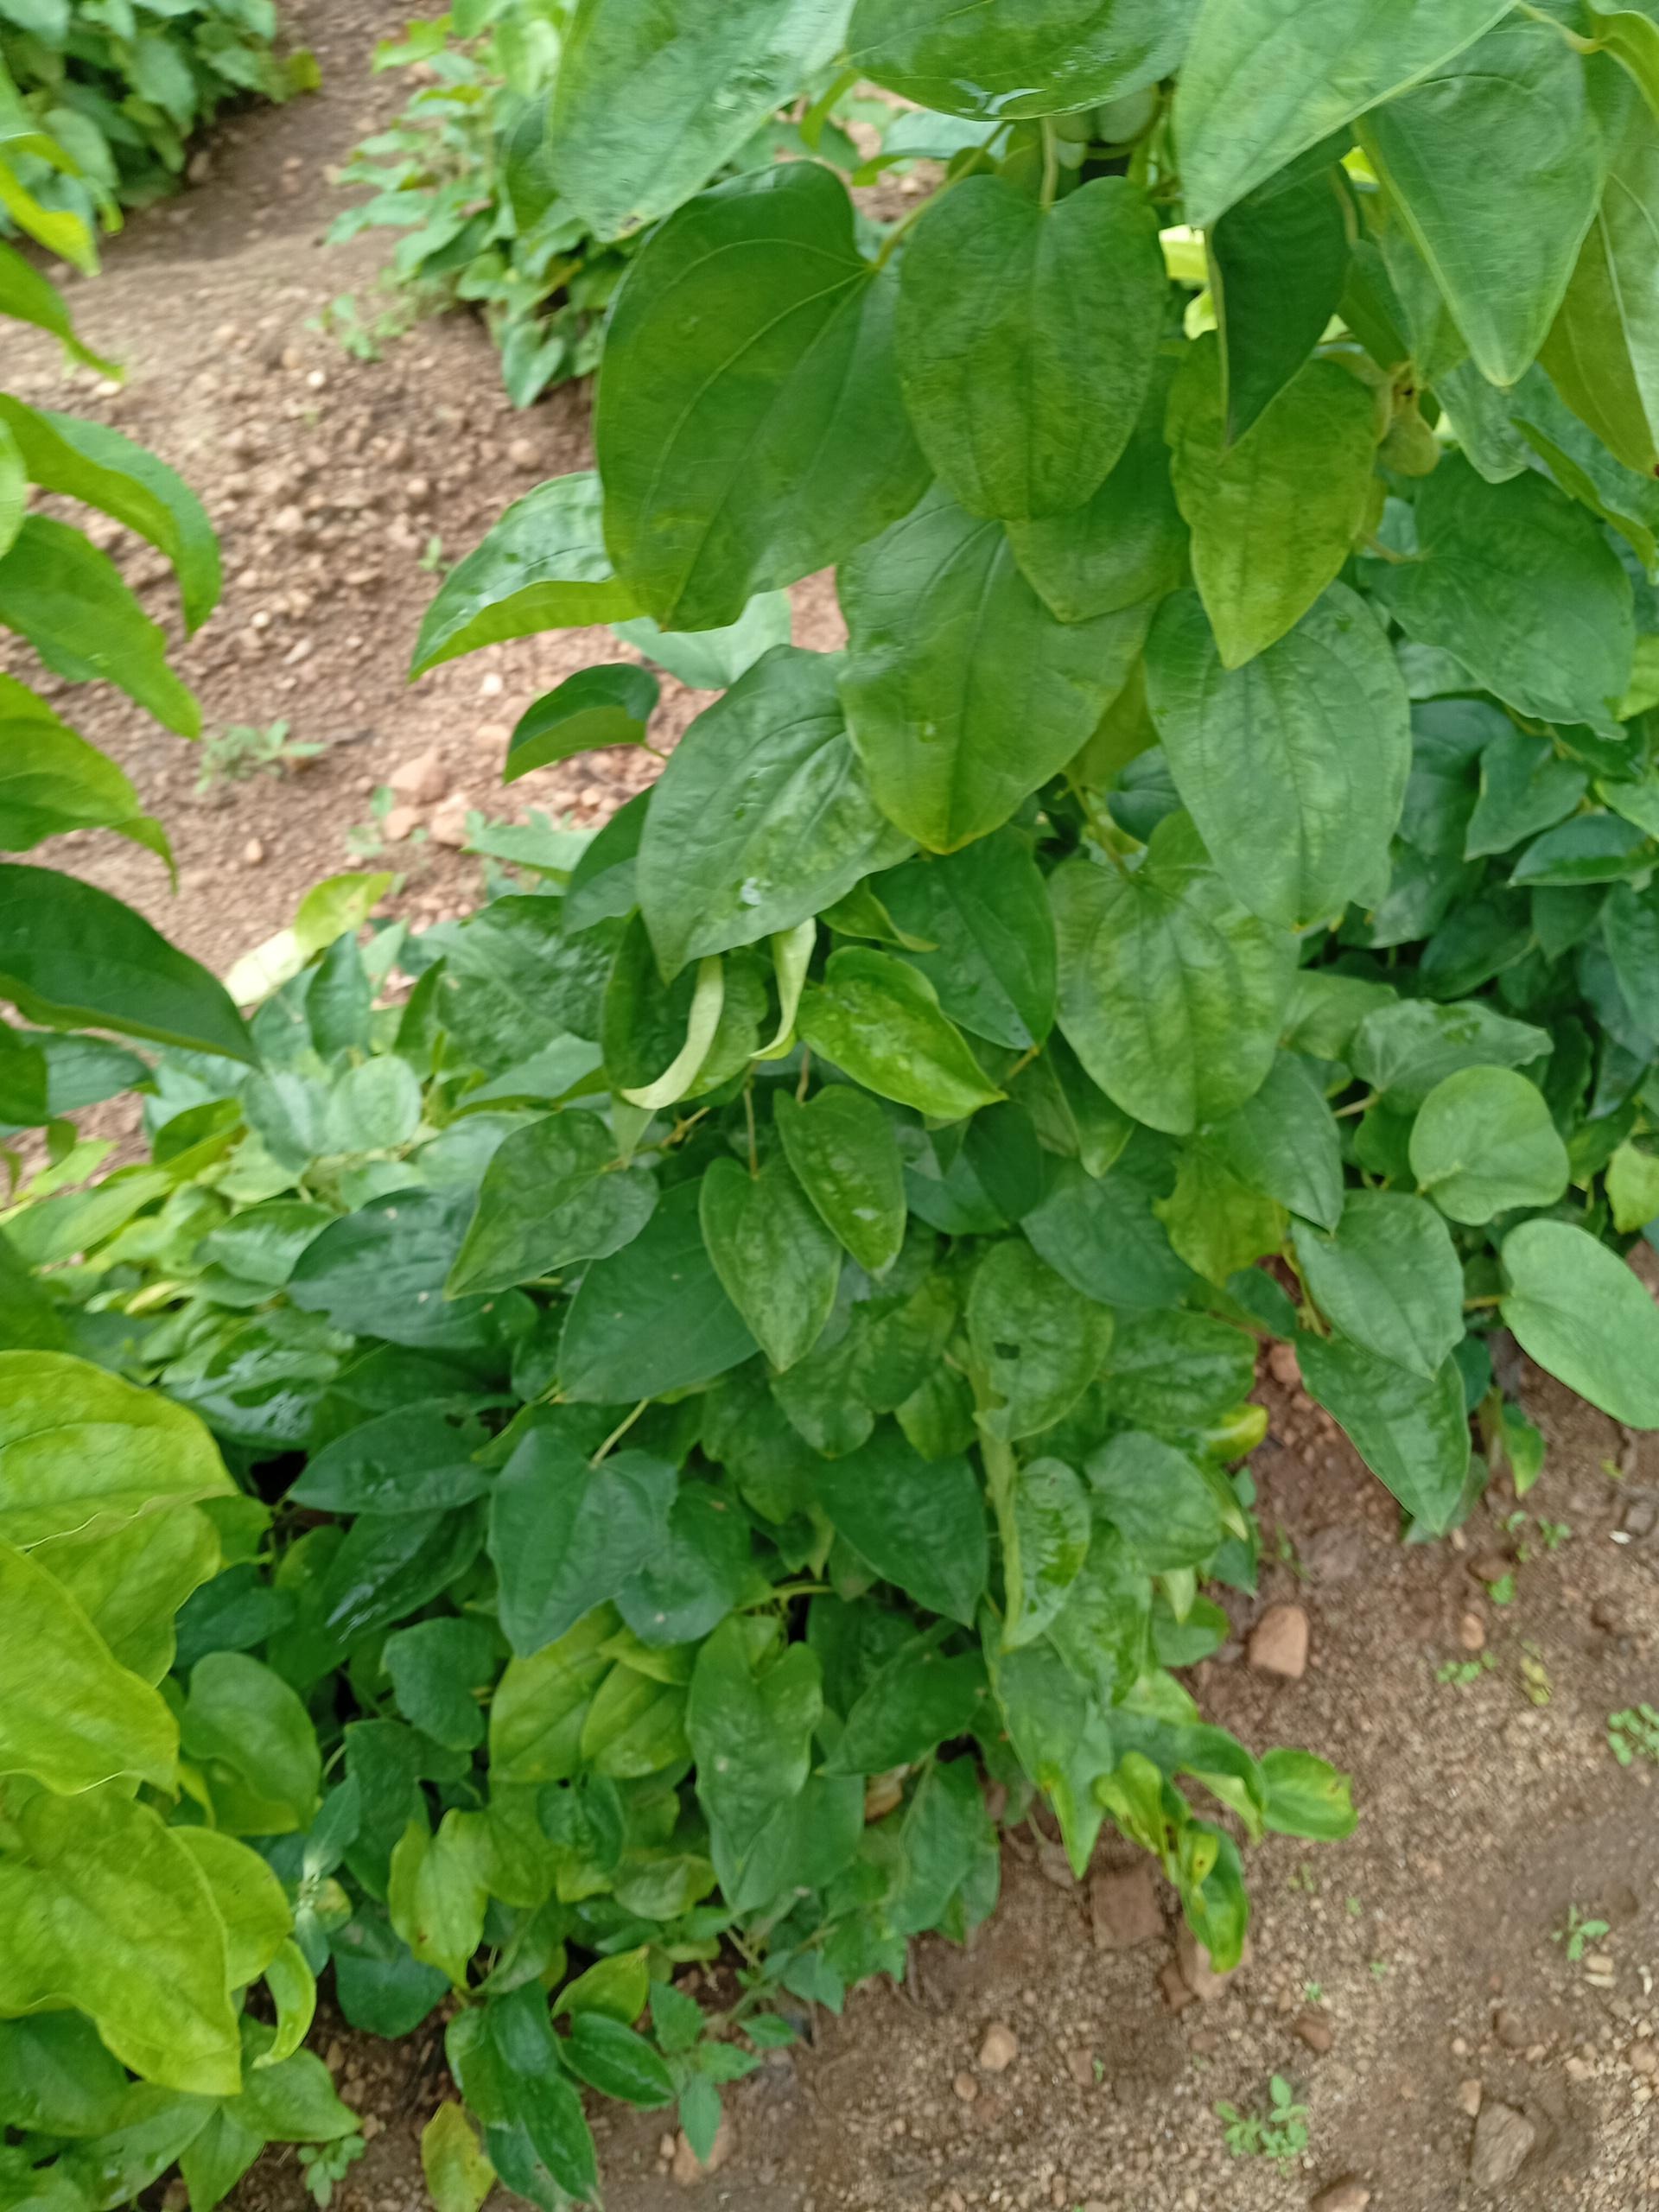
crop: yam
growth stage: vegetative
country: Nigeria
